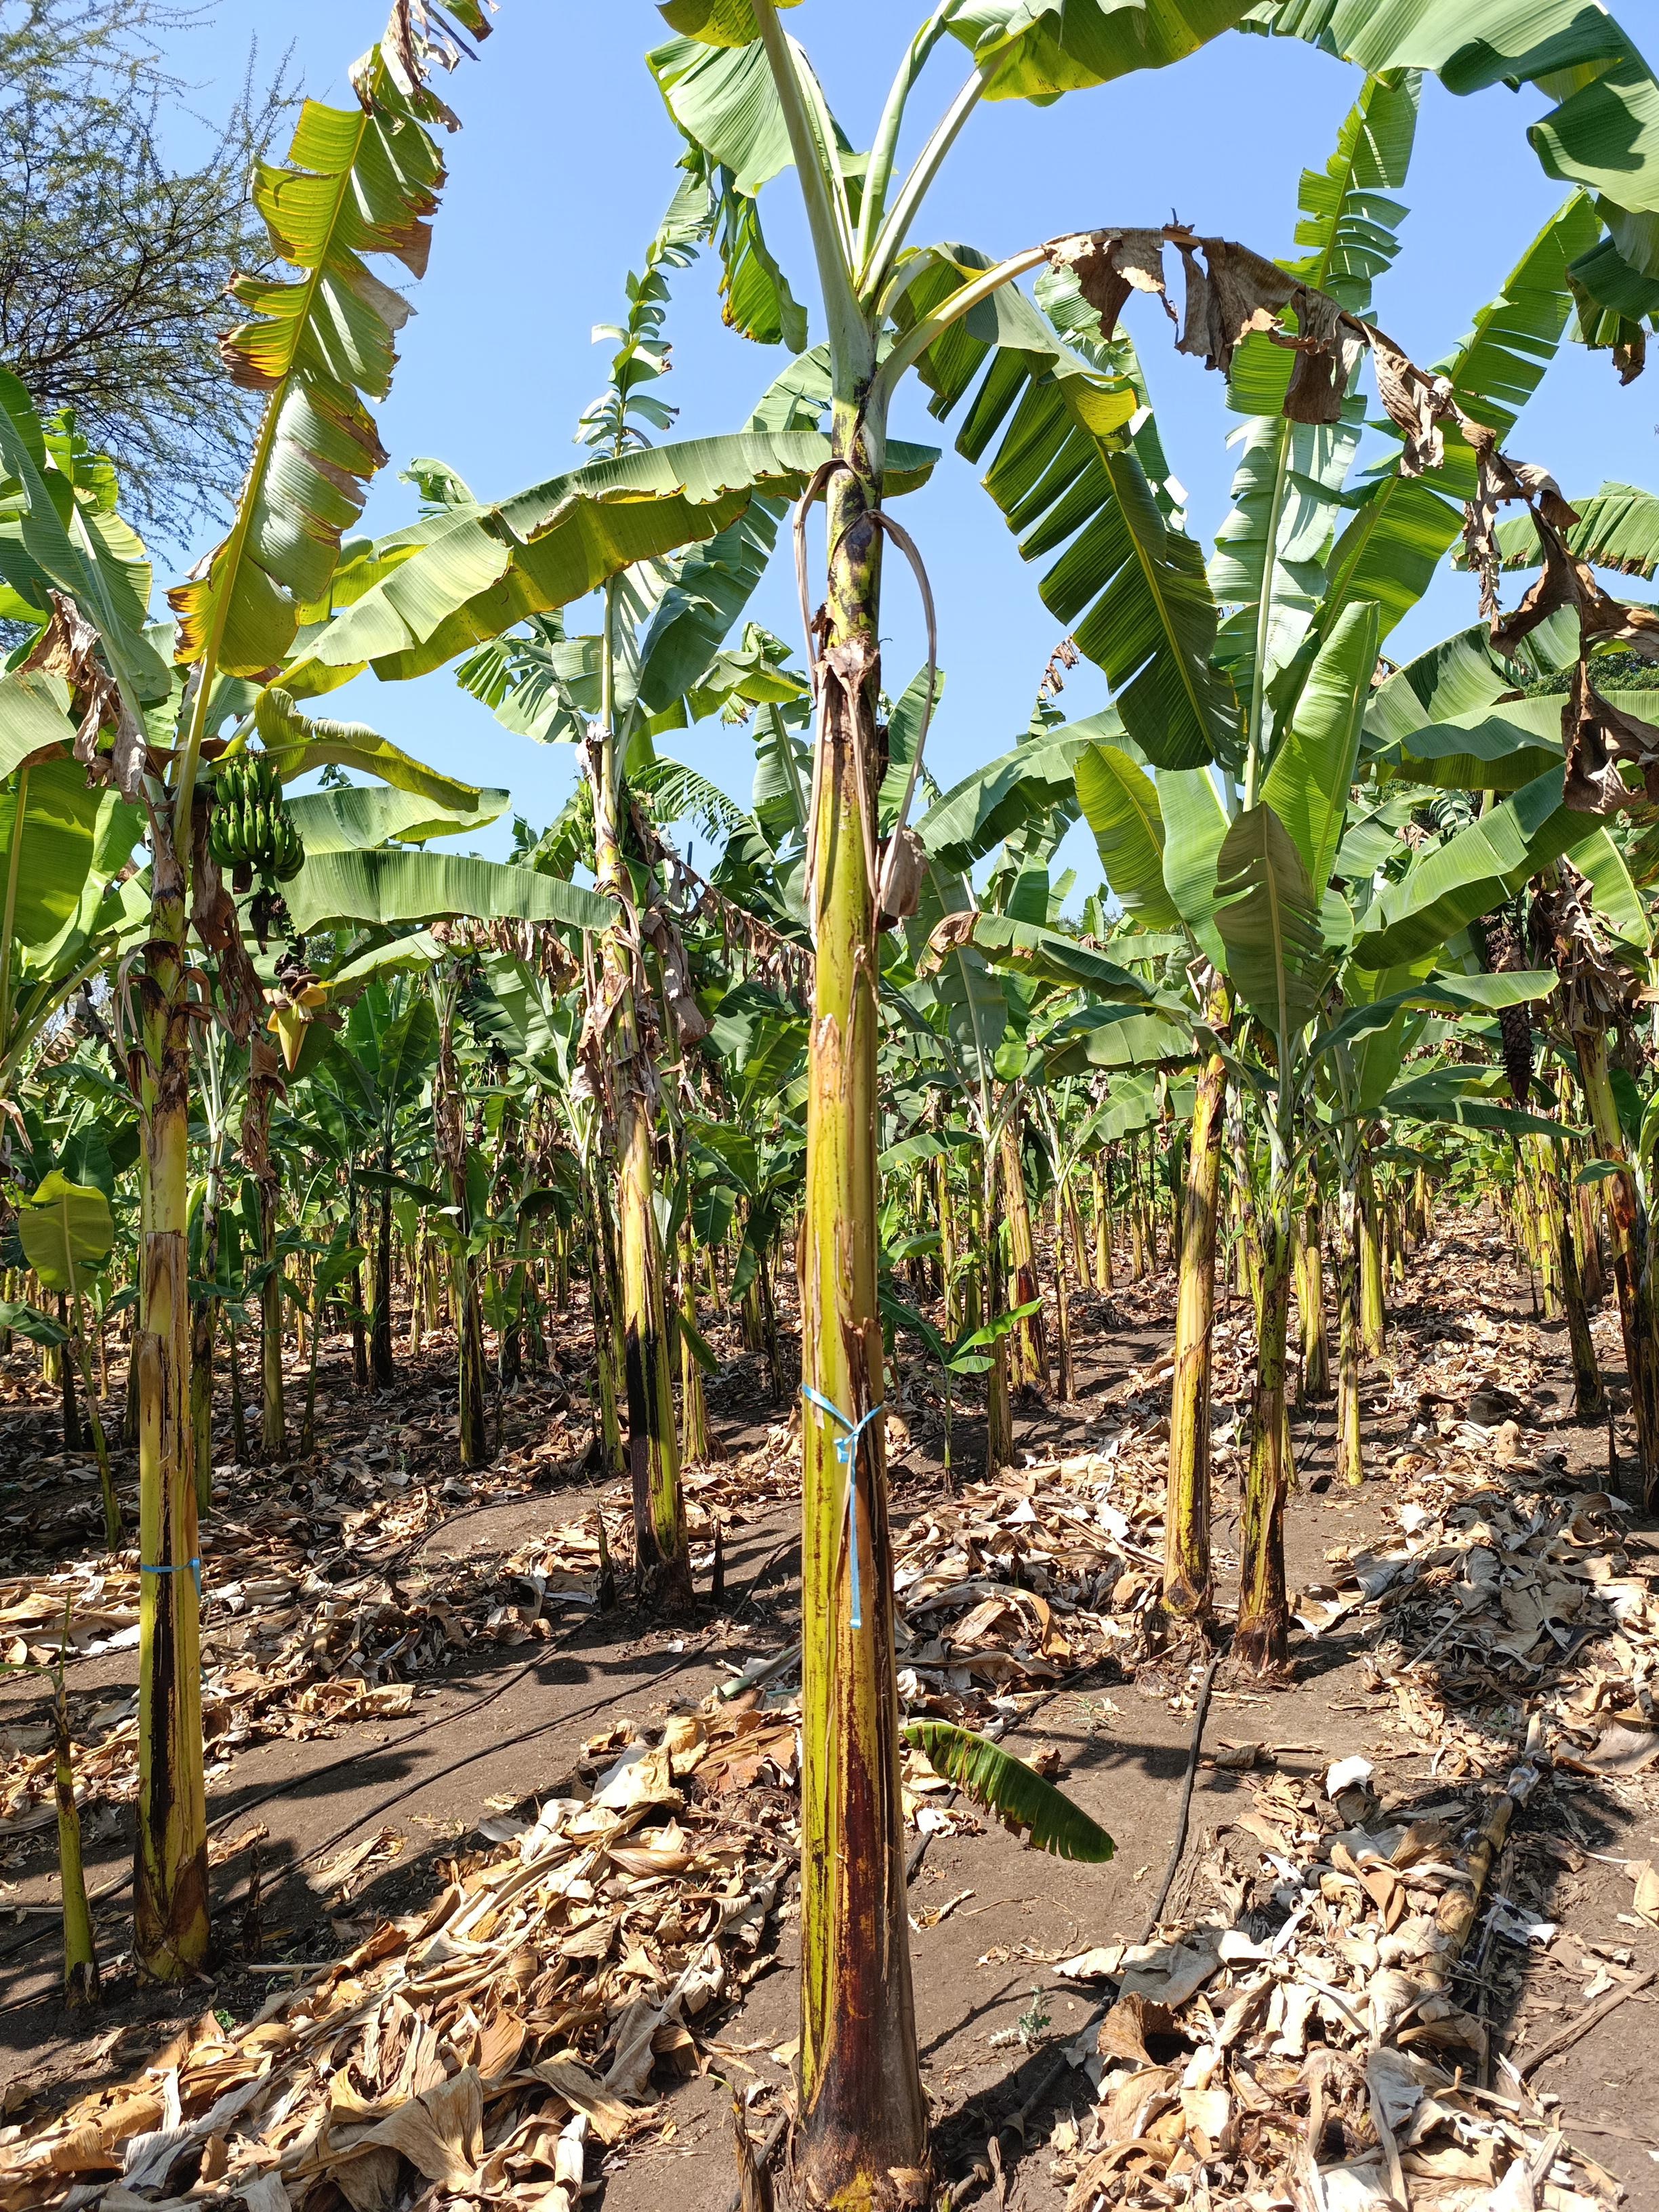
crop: banana
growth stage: vegetative
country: Tanzania
